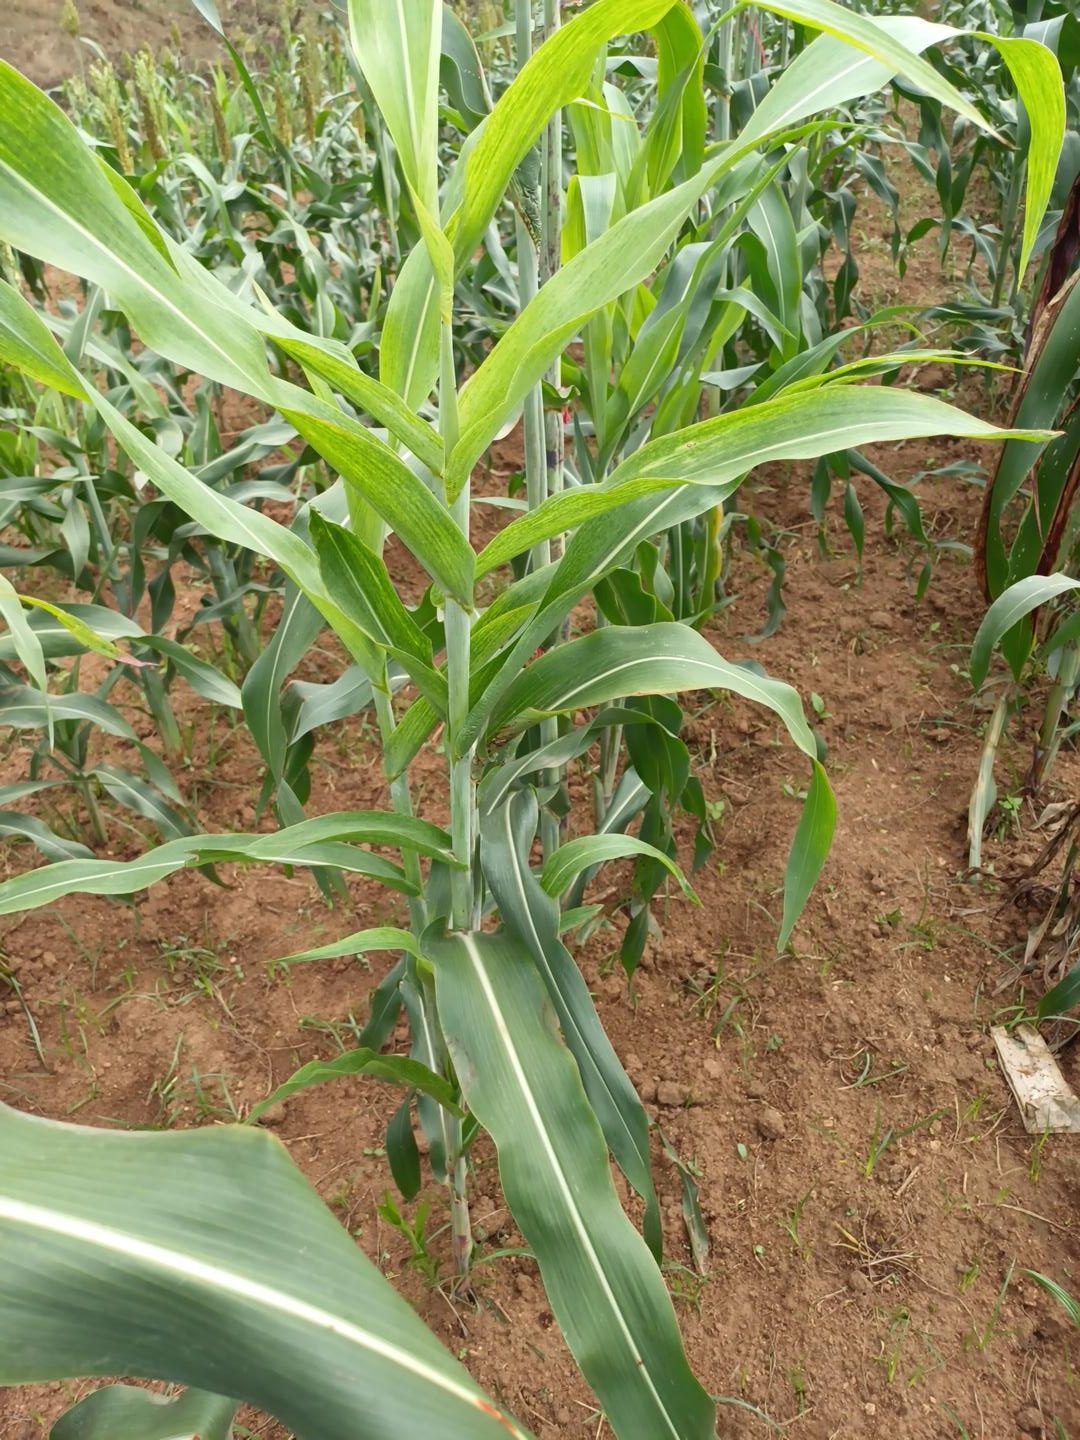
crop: sorghum
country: Kenya
